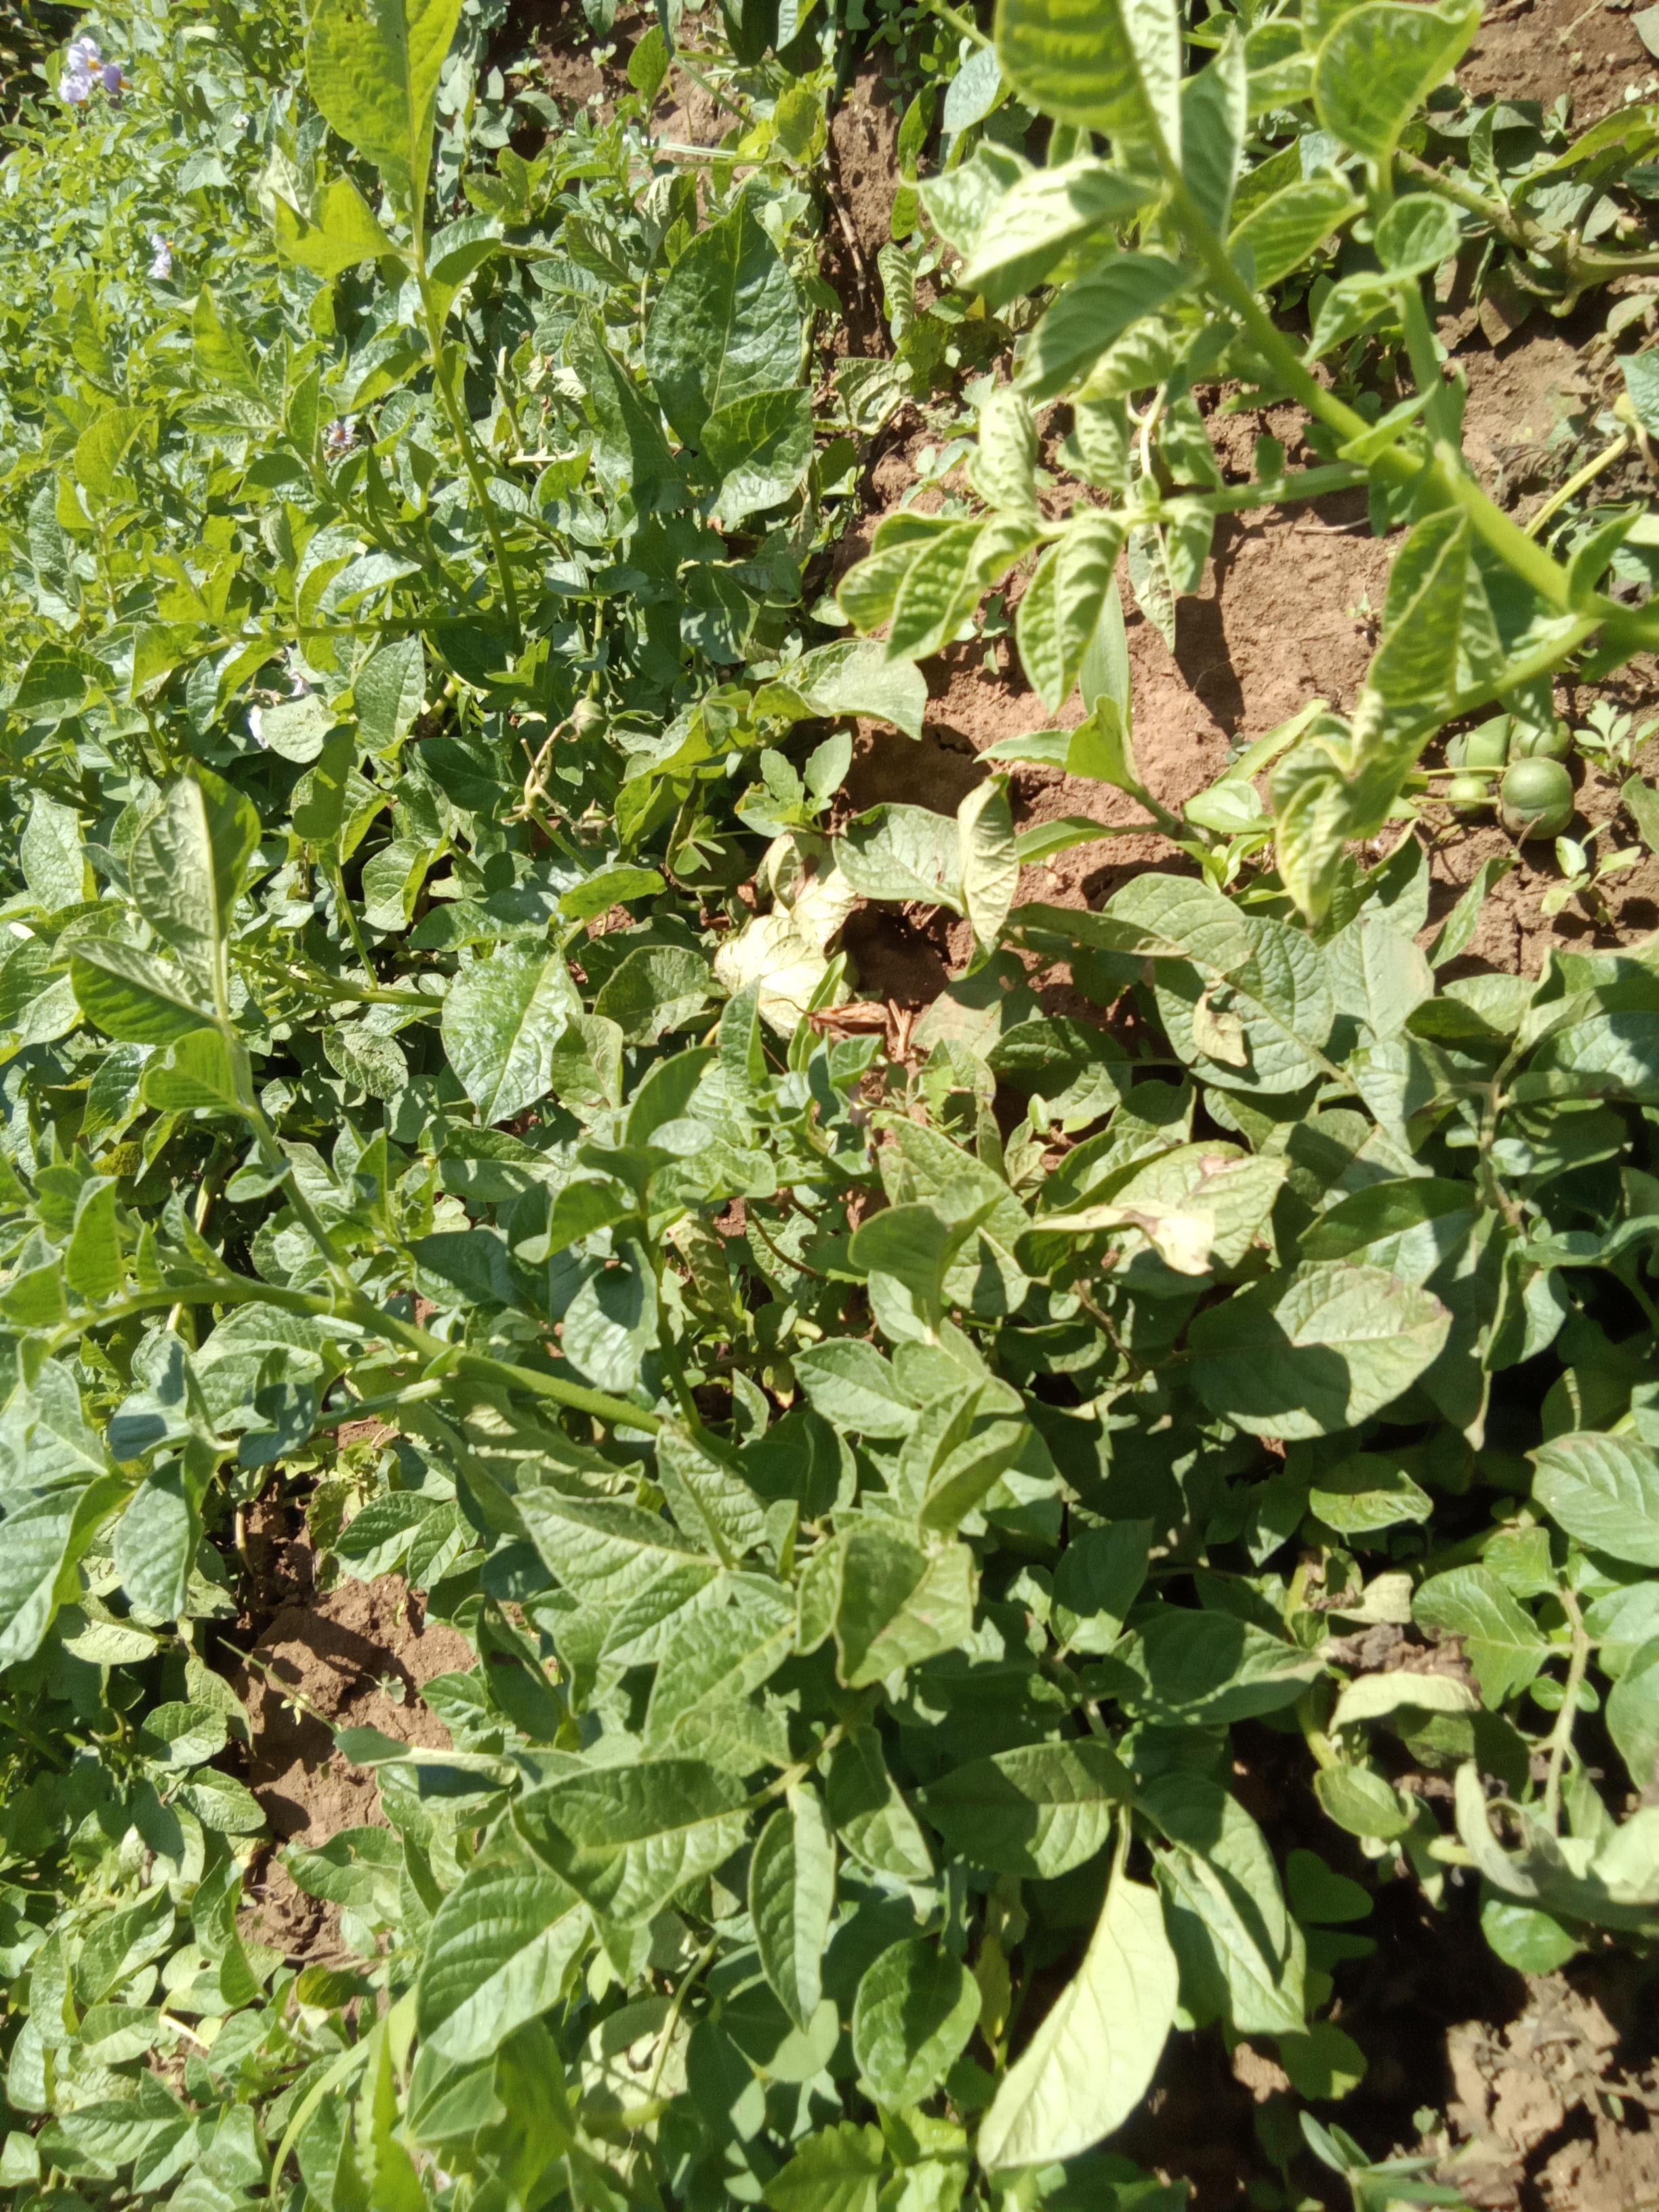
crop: potato
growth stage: vegetative
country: Kenya
